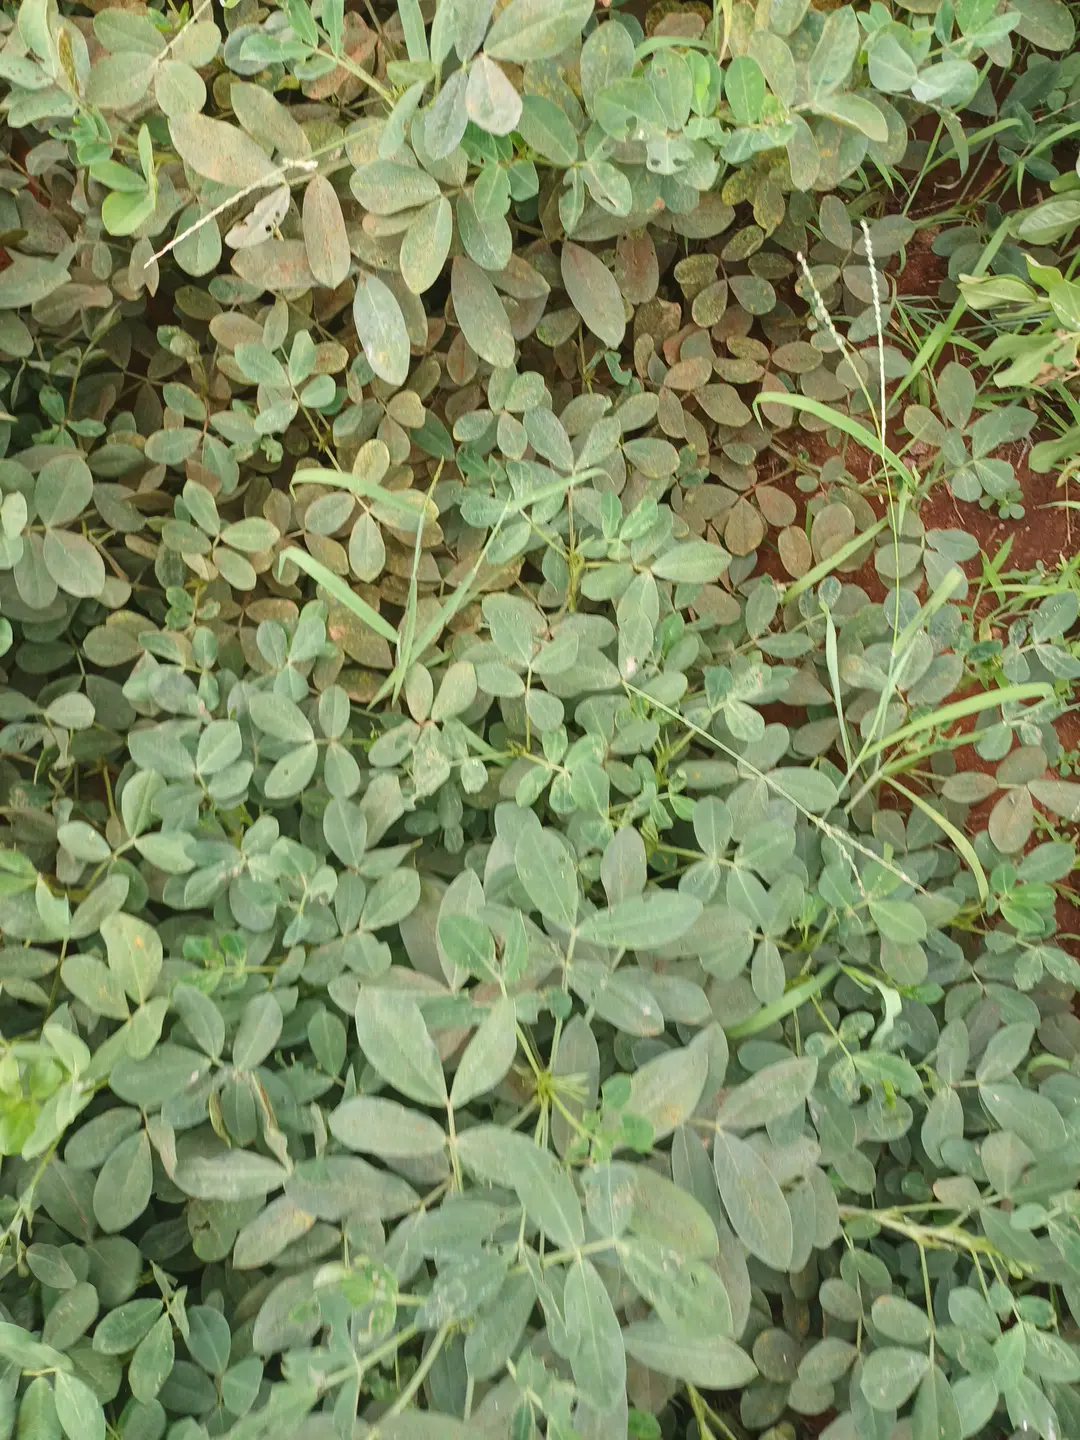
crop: groundnut
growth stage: pegging
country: Kenya
